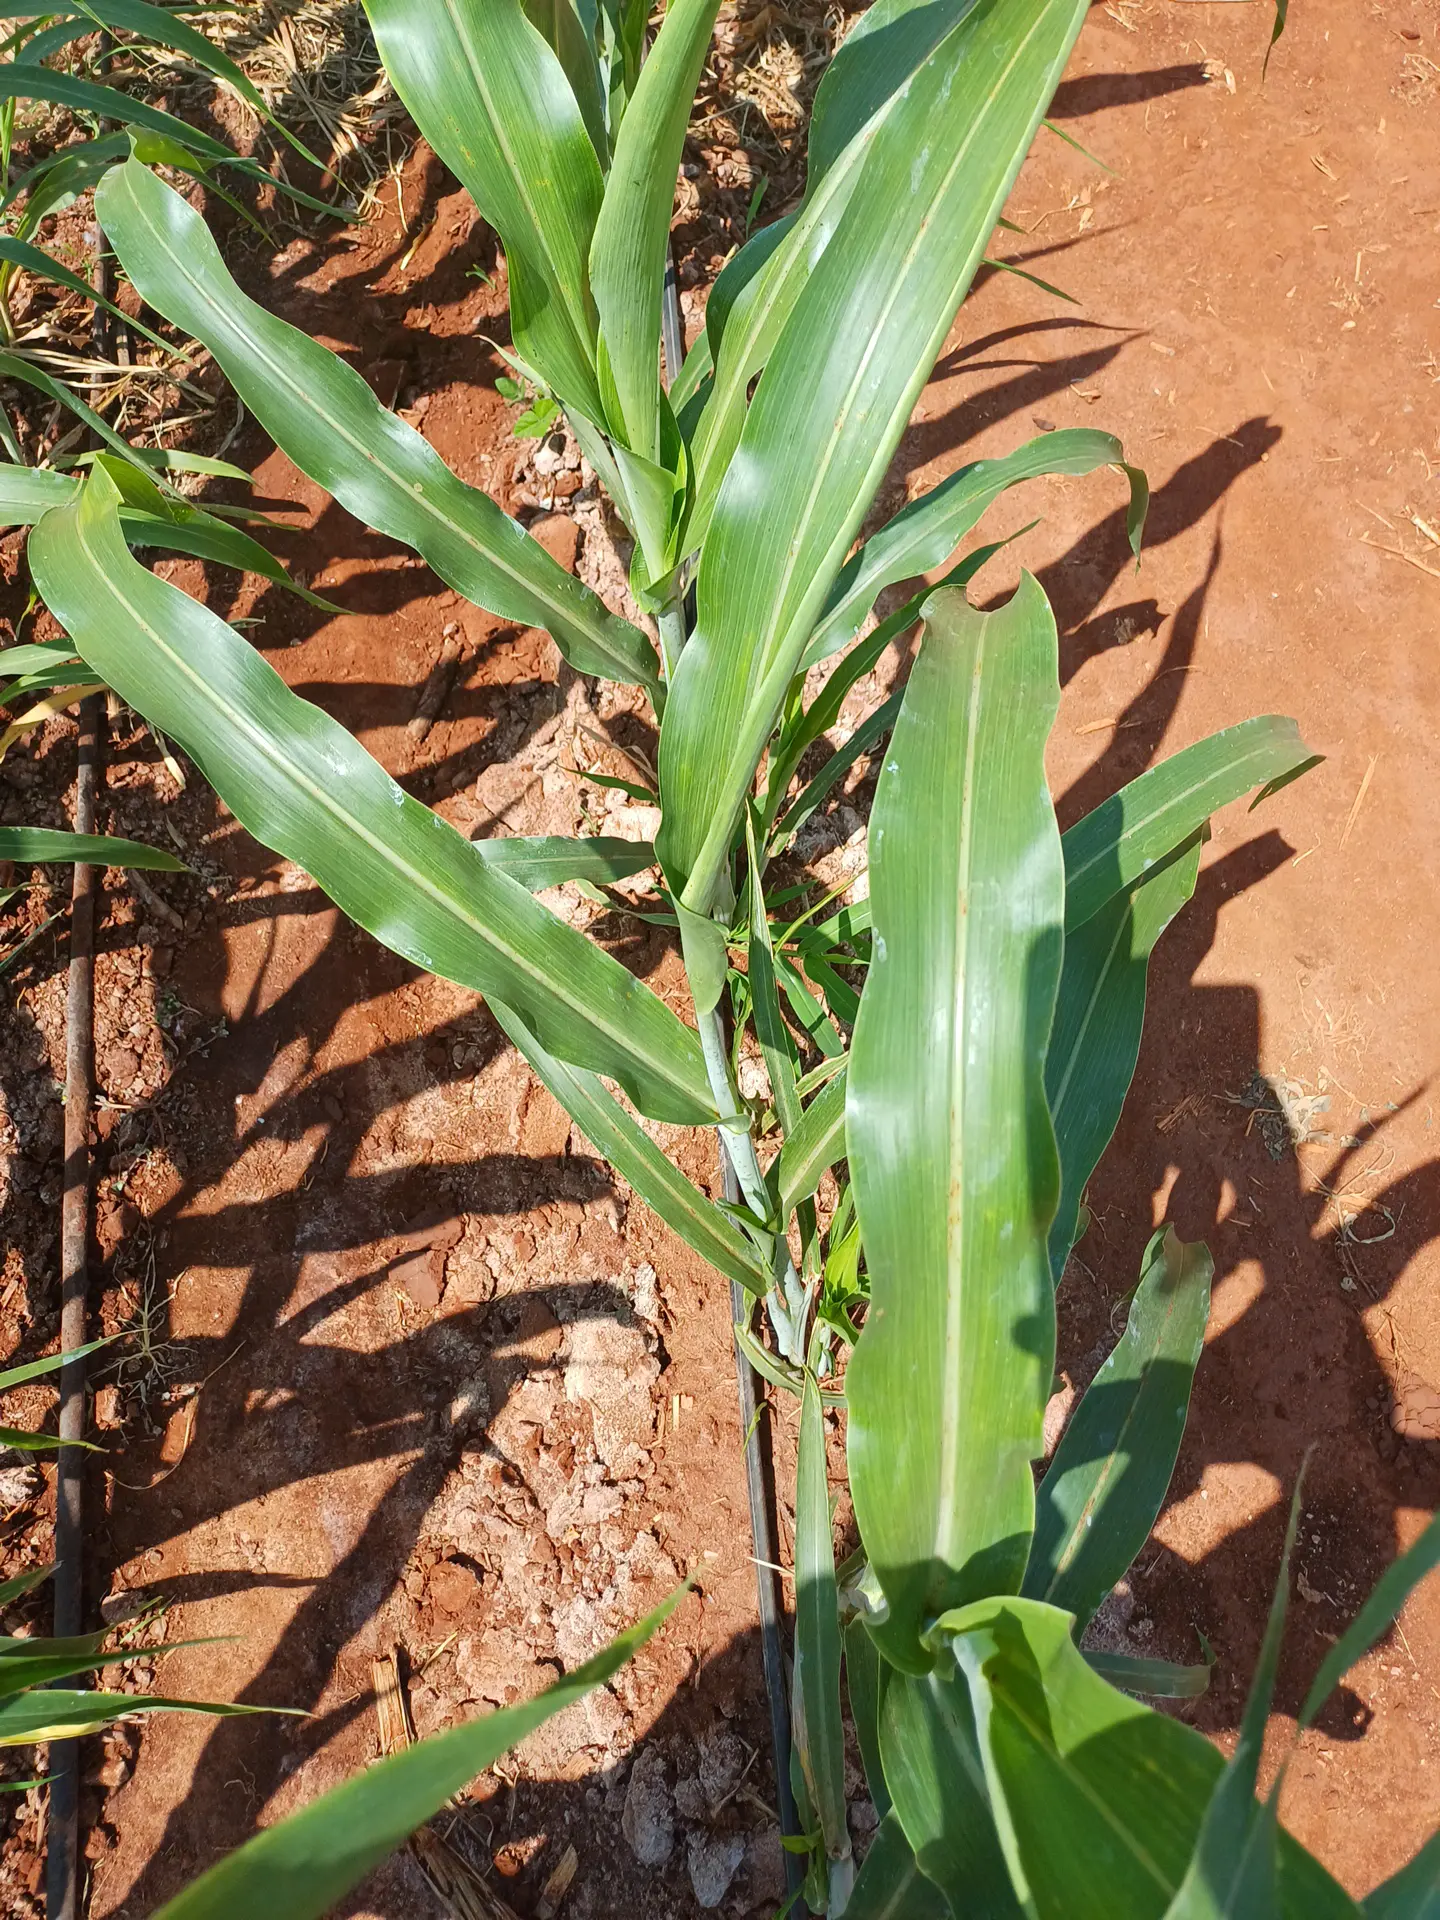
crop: sorghum
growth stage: vegetative
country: Kenya
